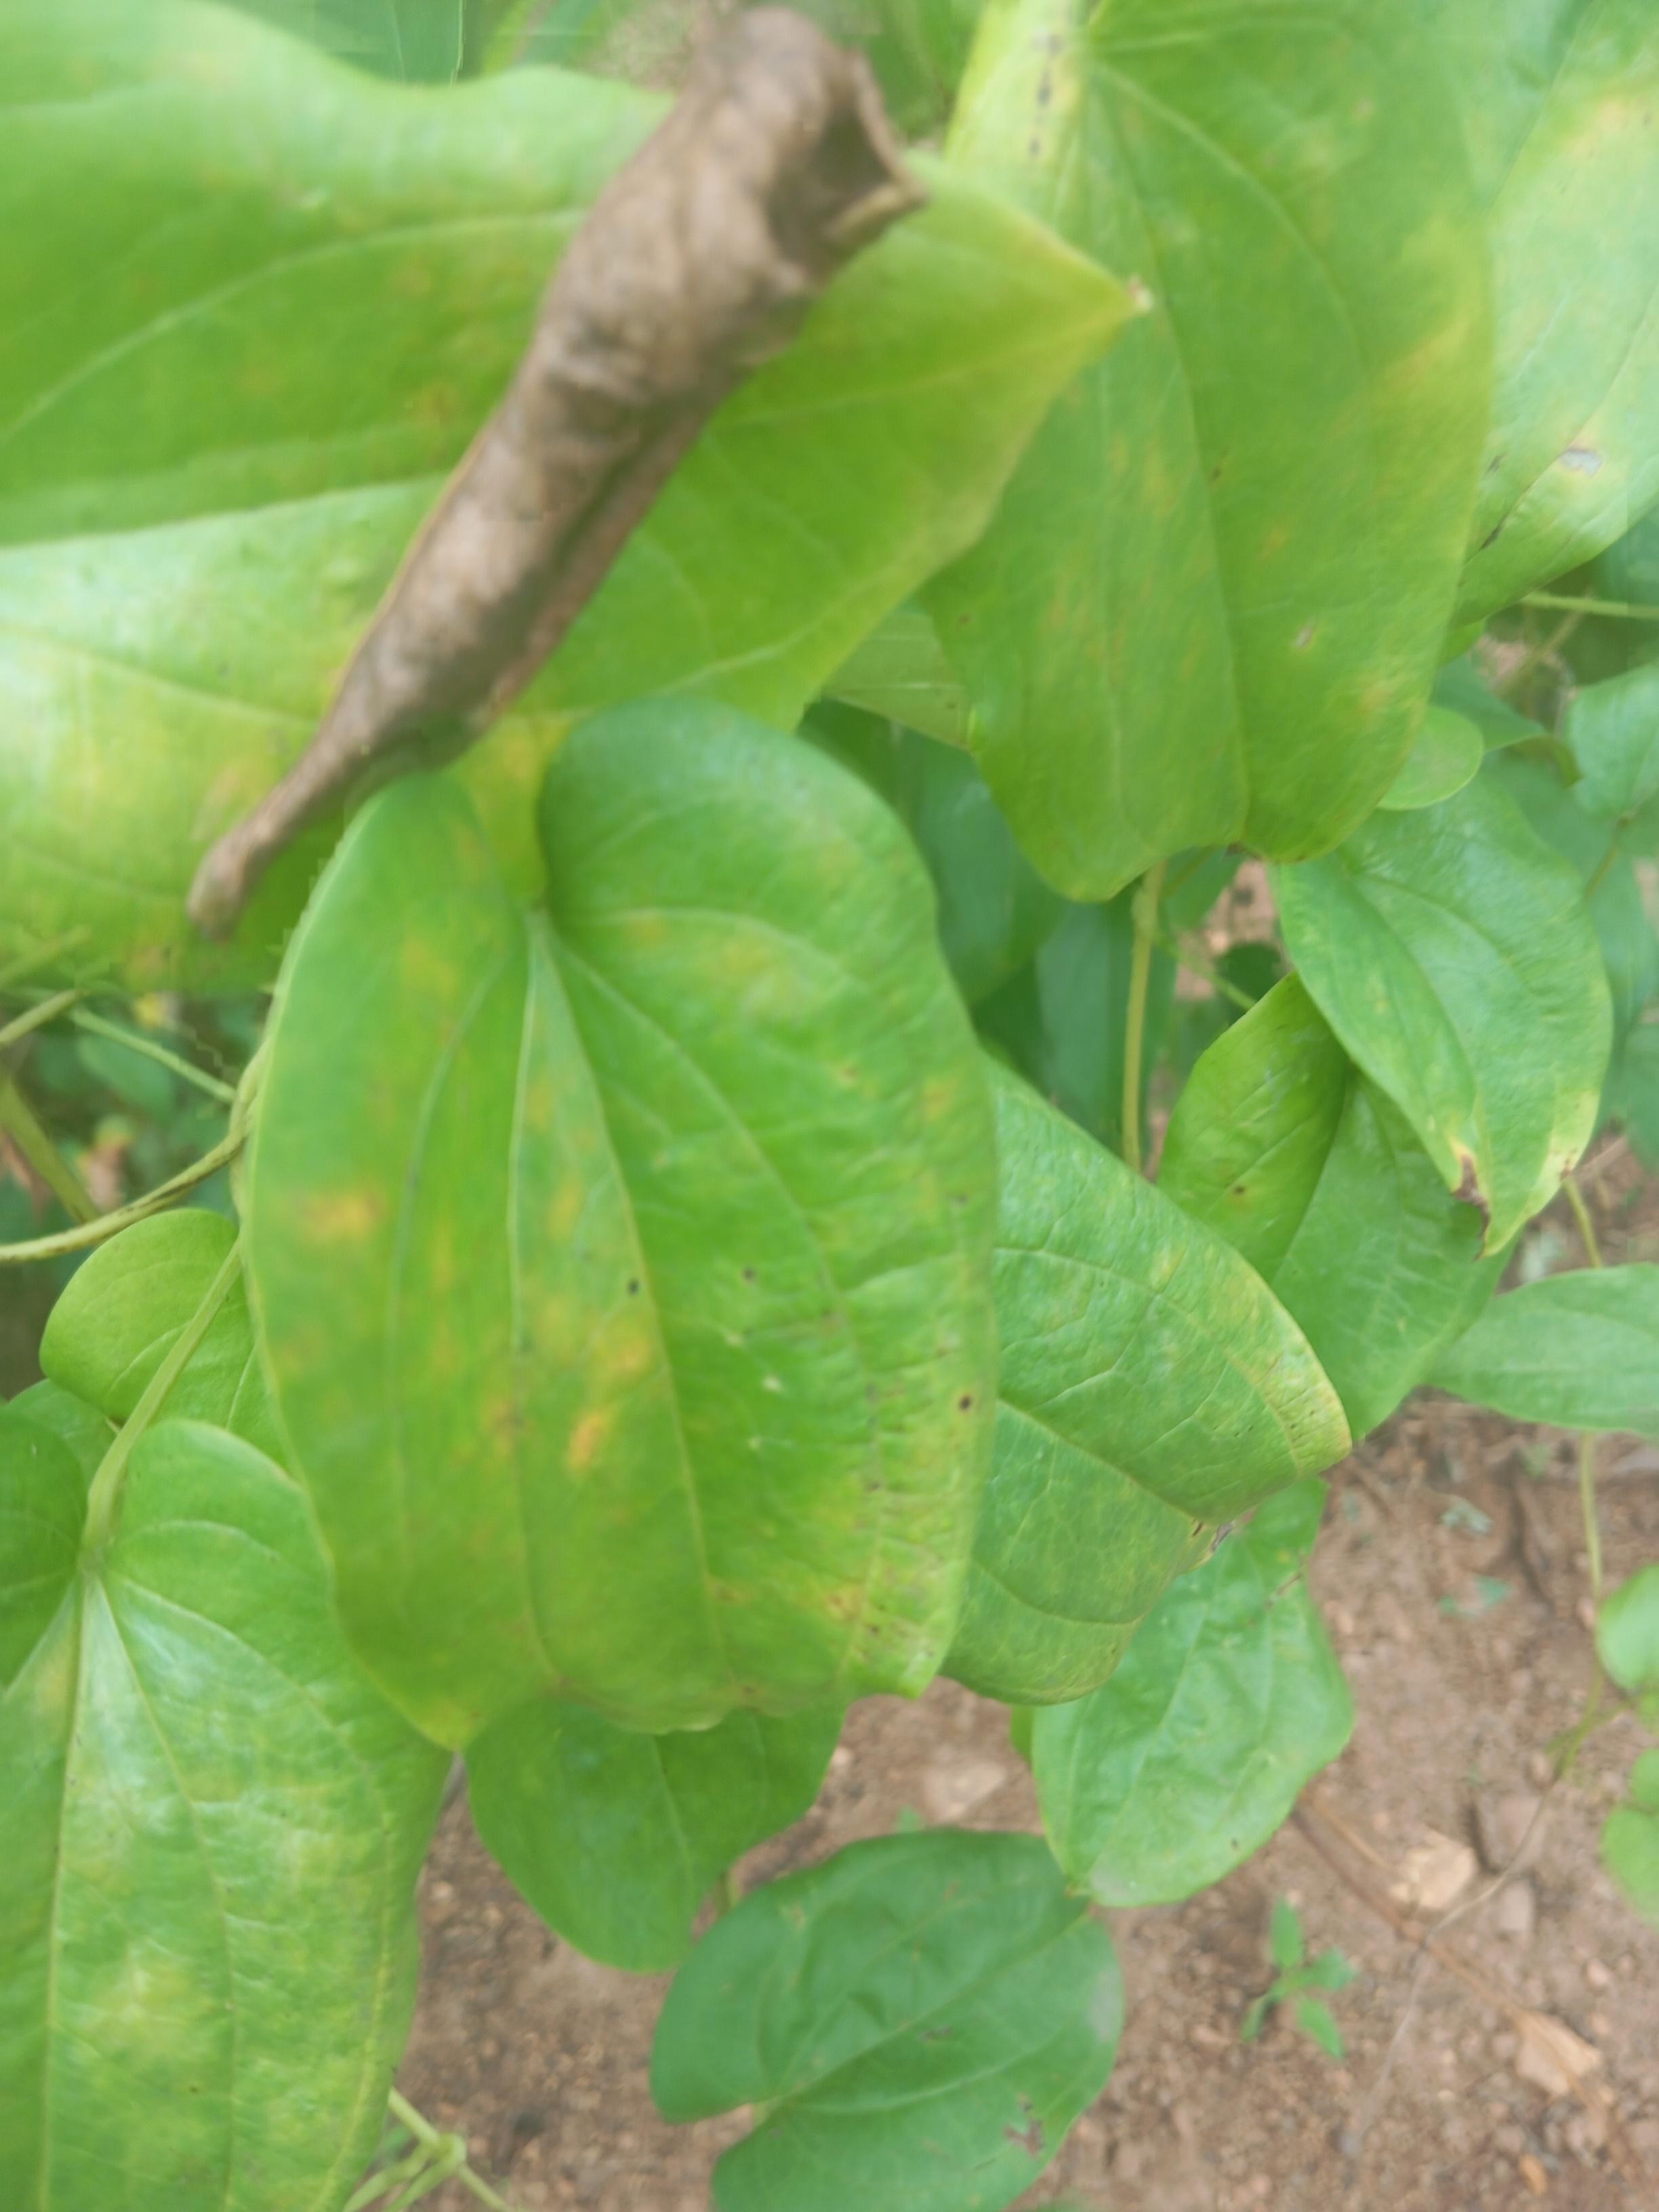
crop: yam
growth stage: maturity
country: Nigeria
